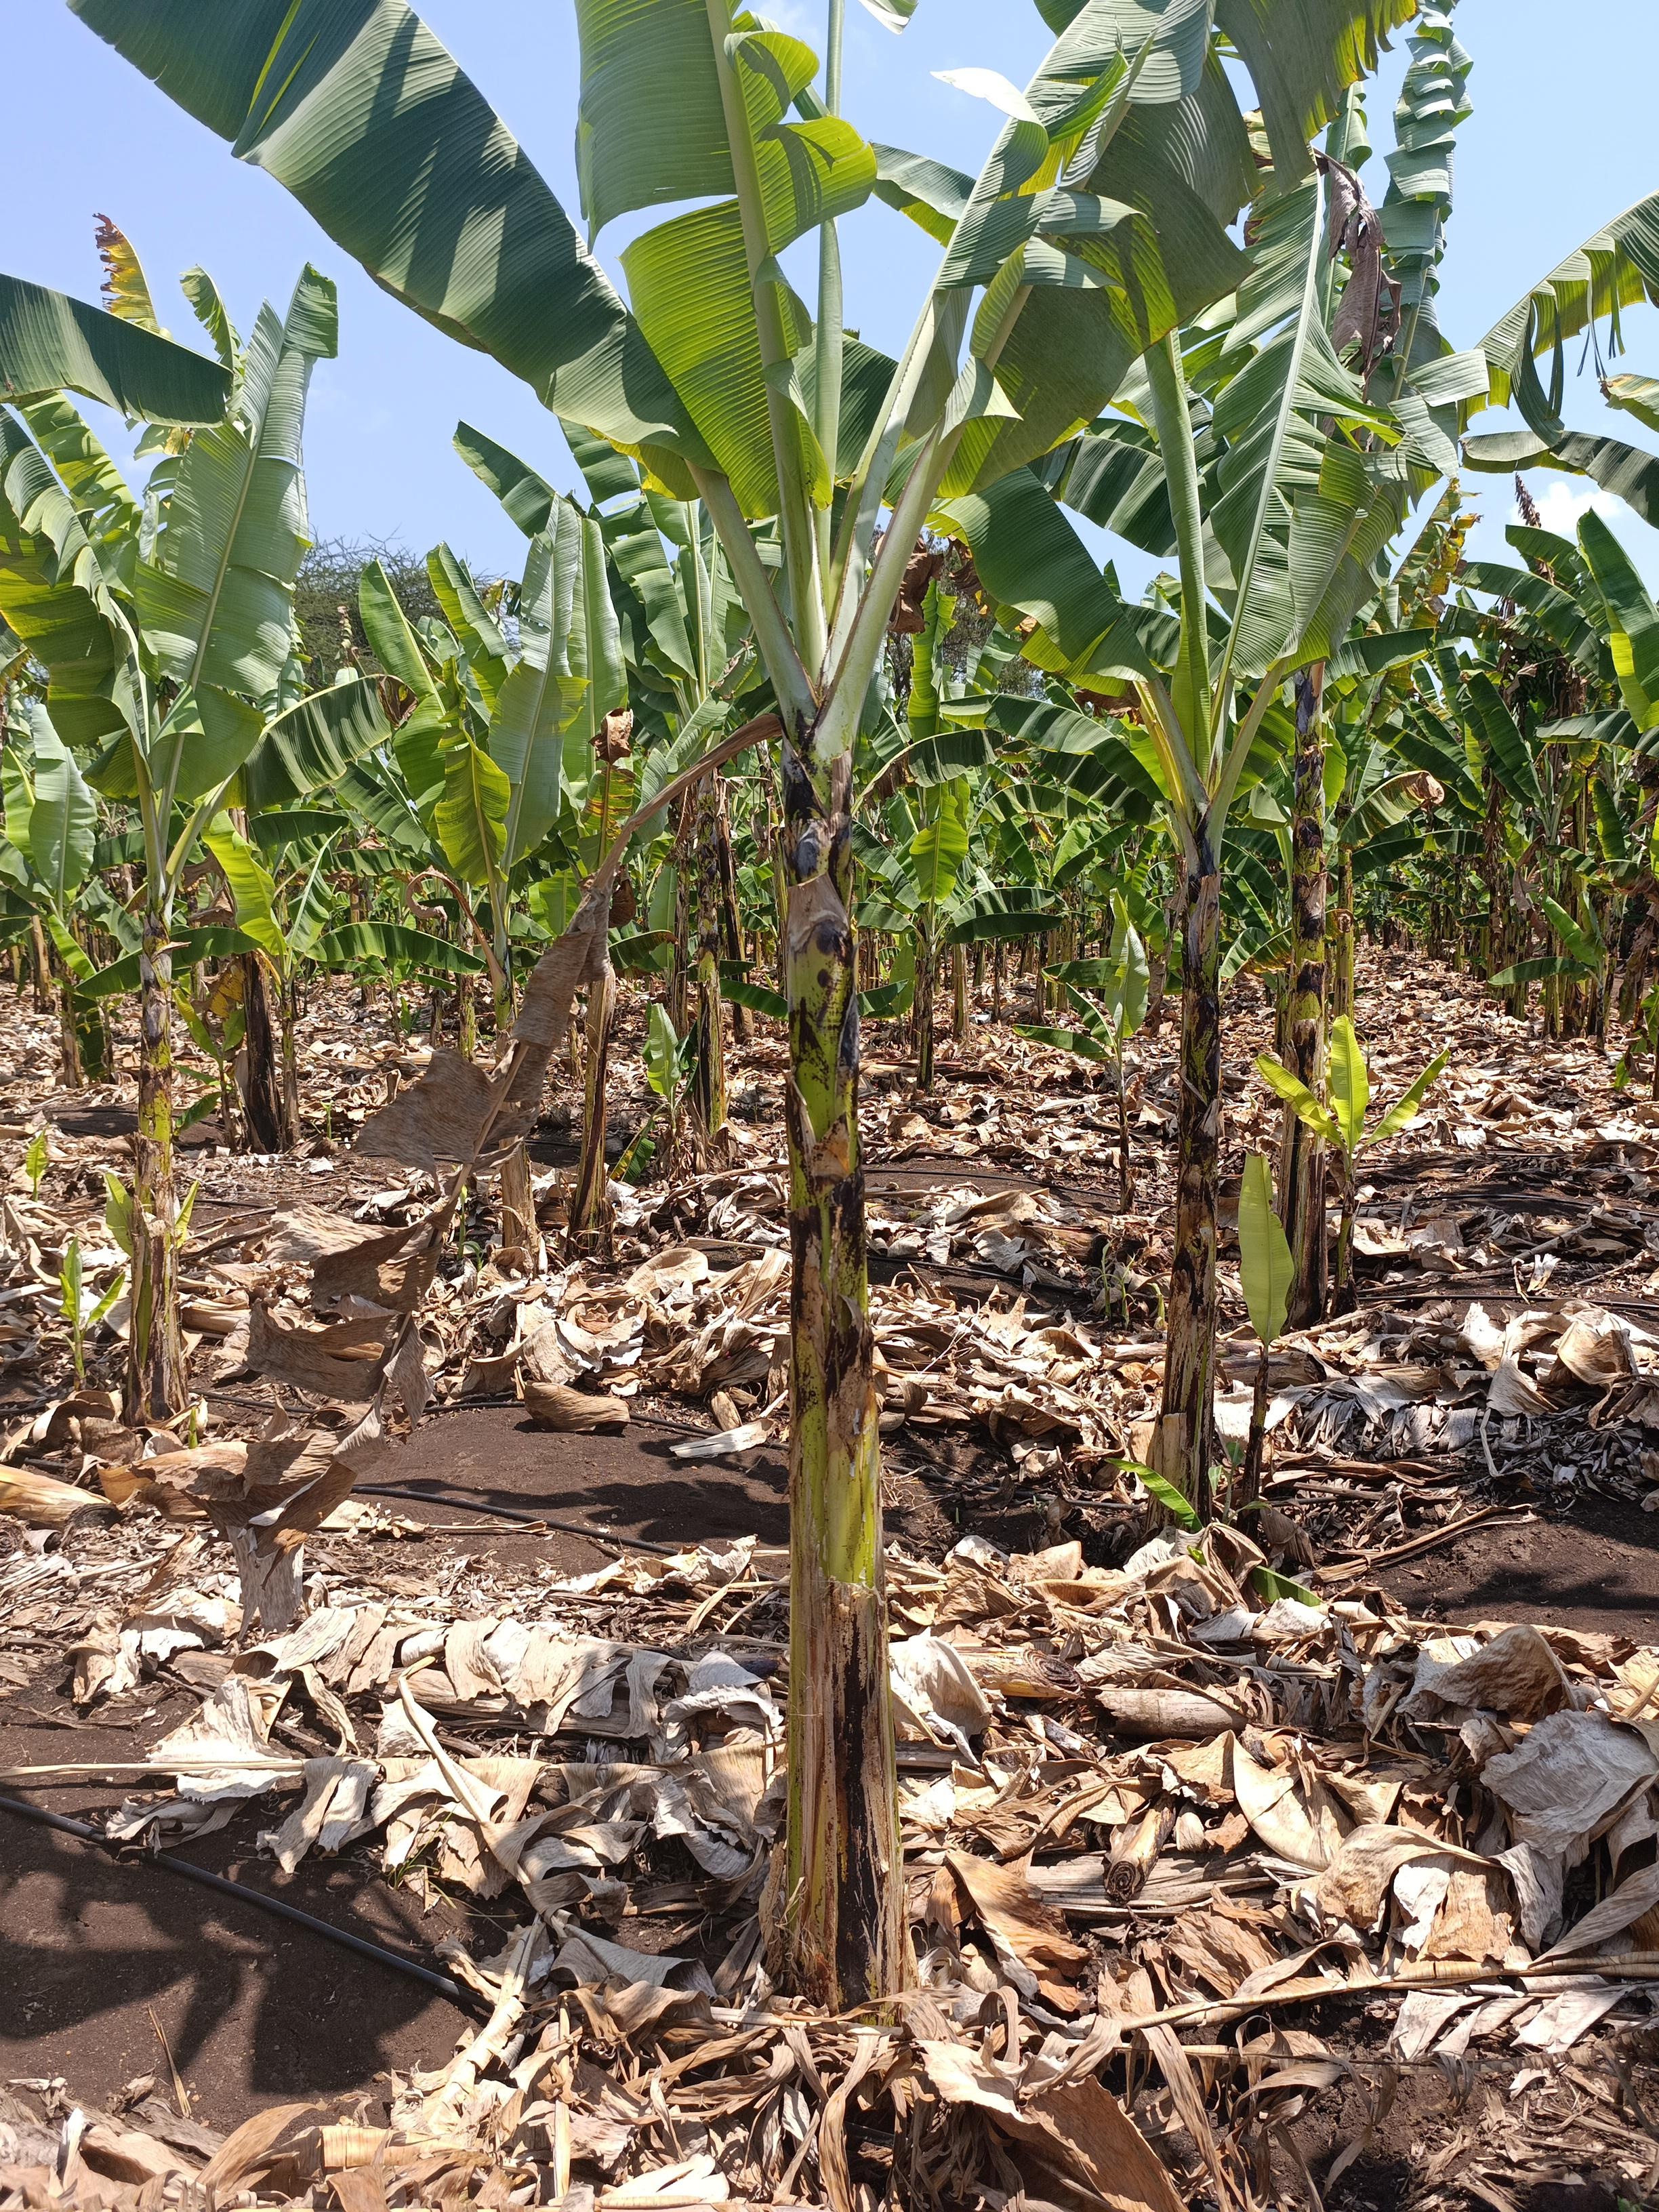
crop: banana
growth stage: vegetative
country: Tanzania
